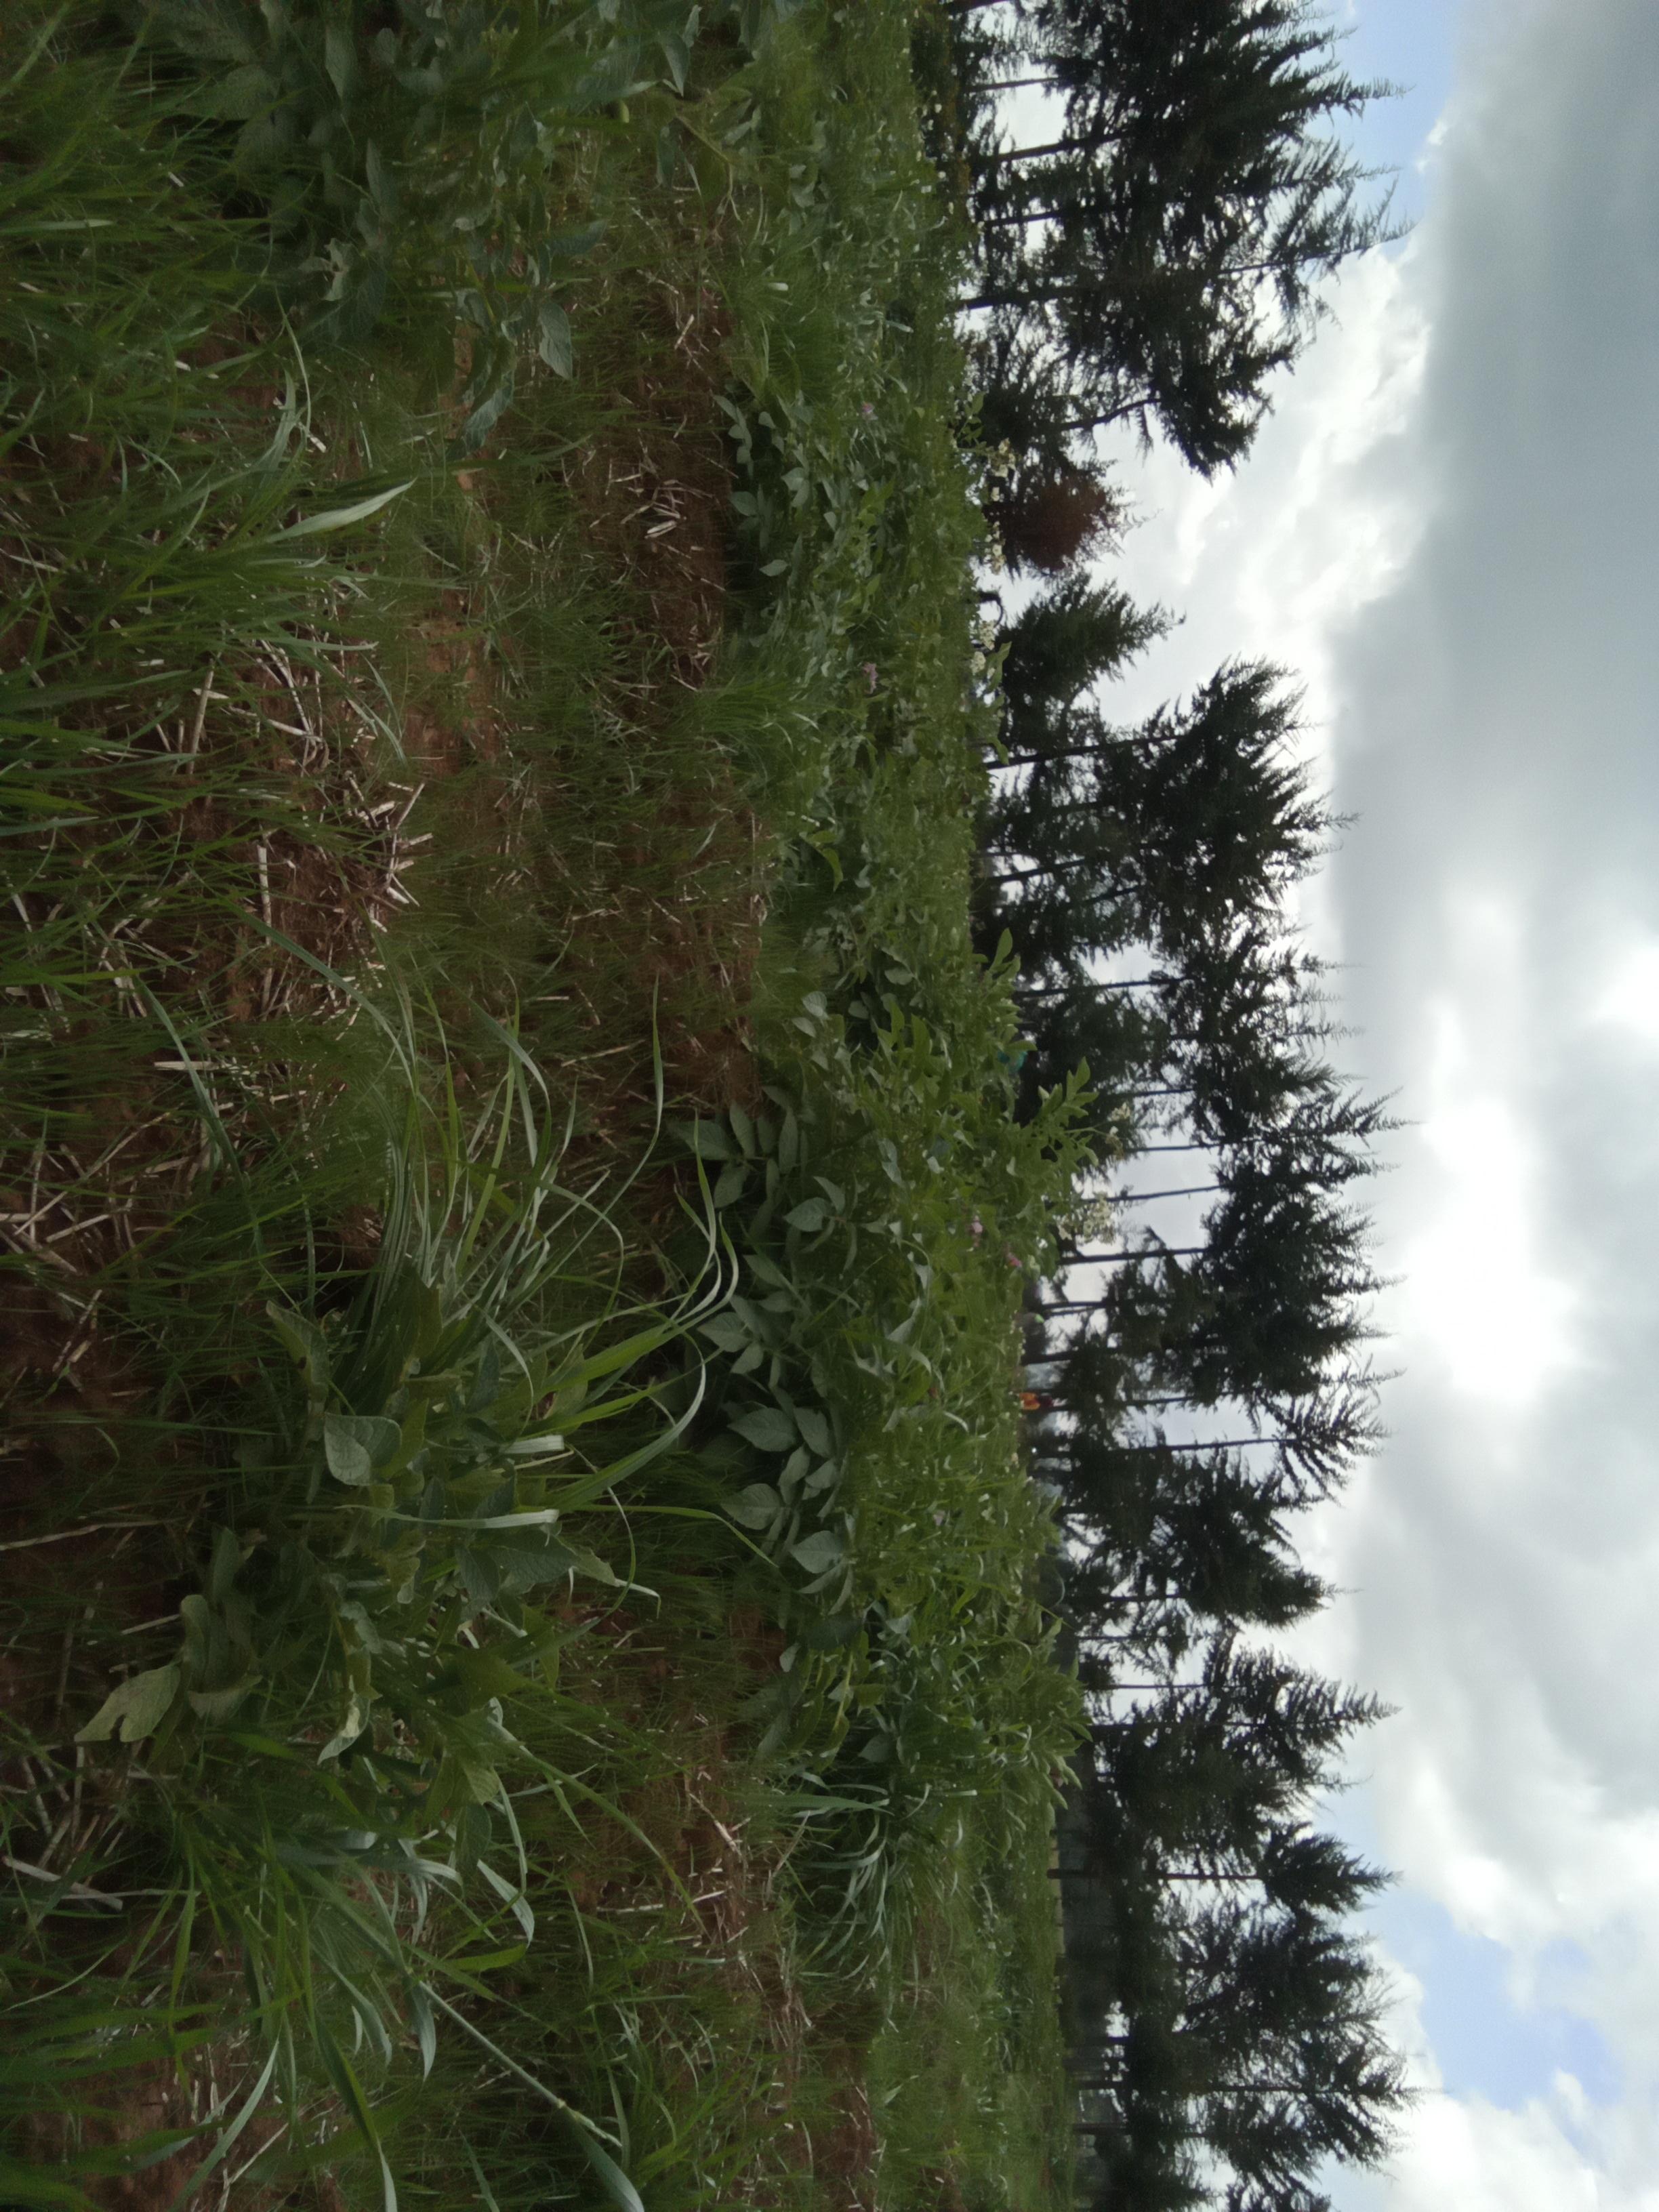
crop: potato
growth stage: vegetative
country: Kenya
